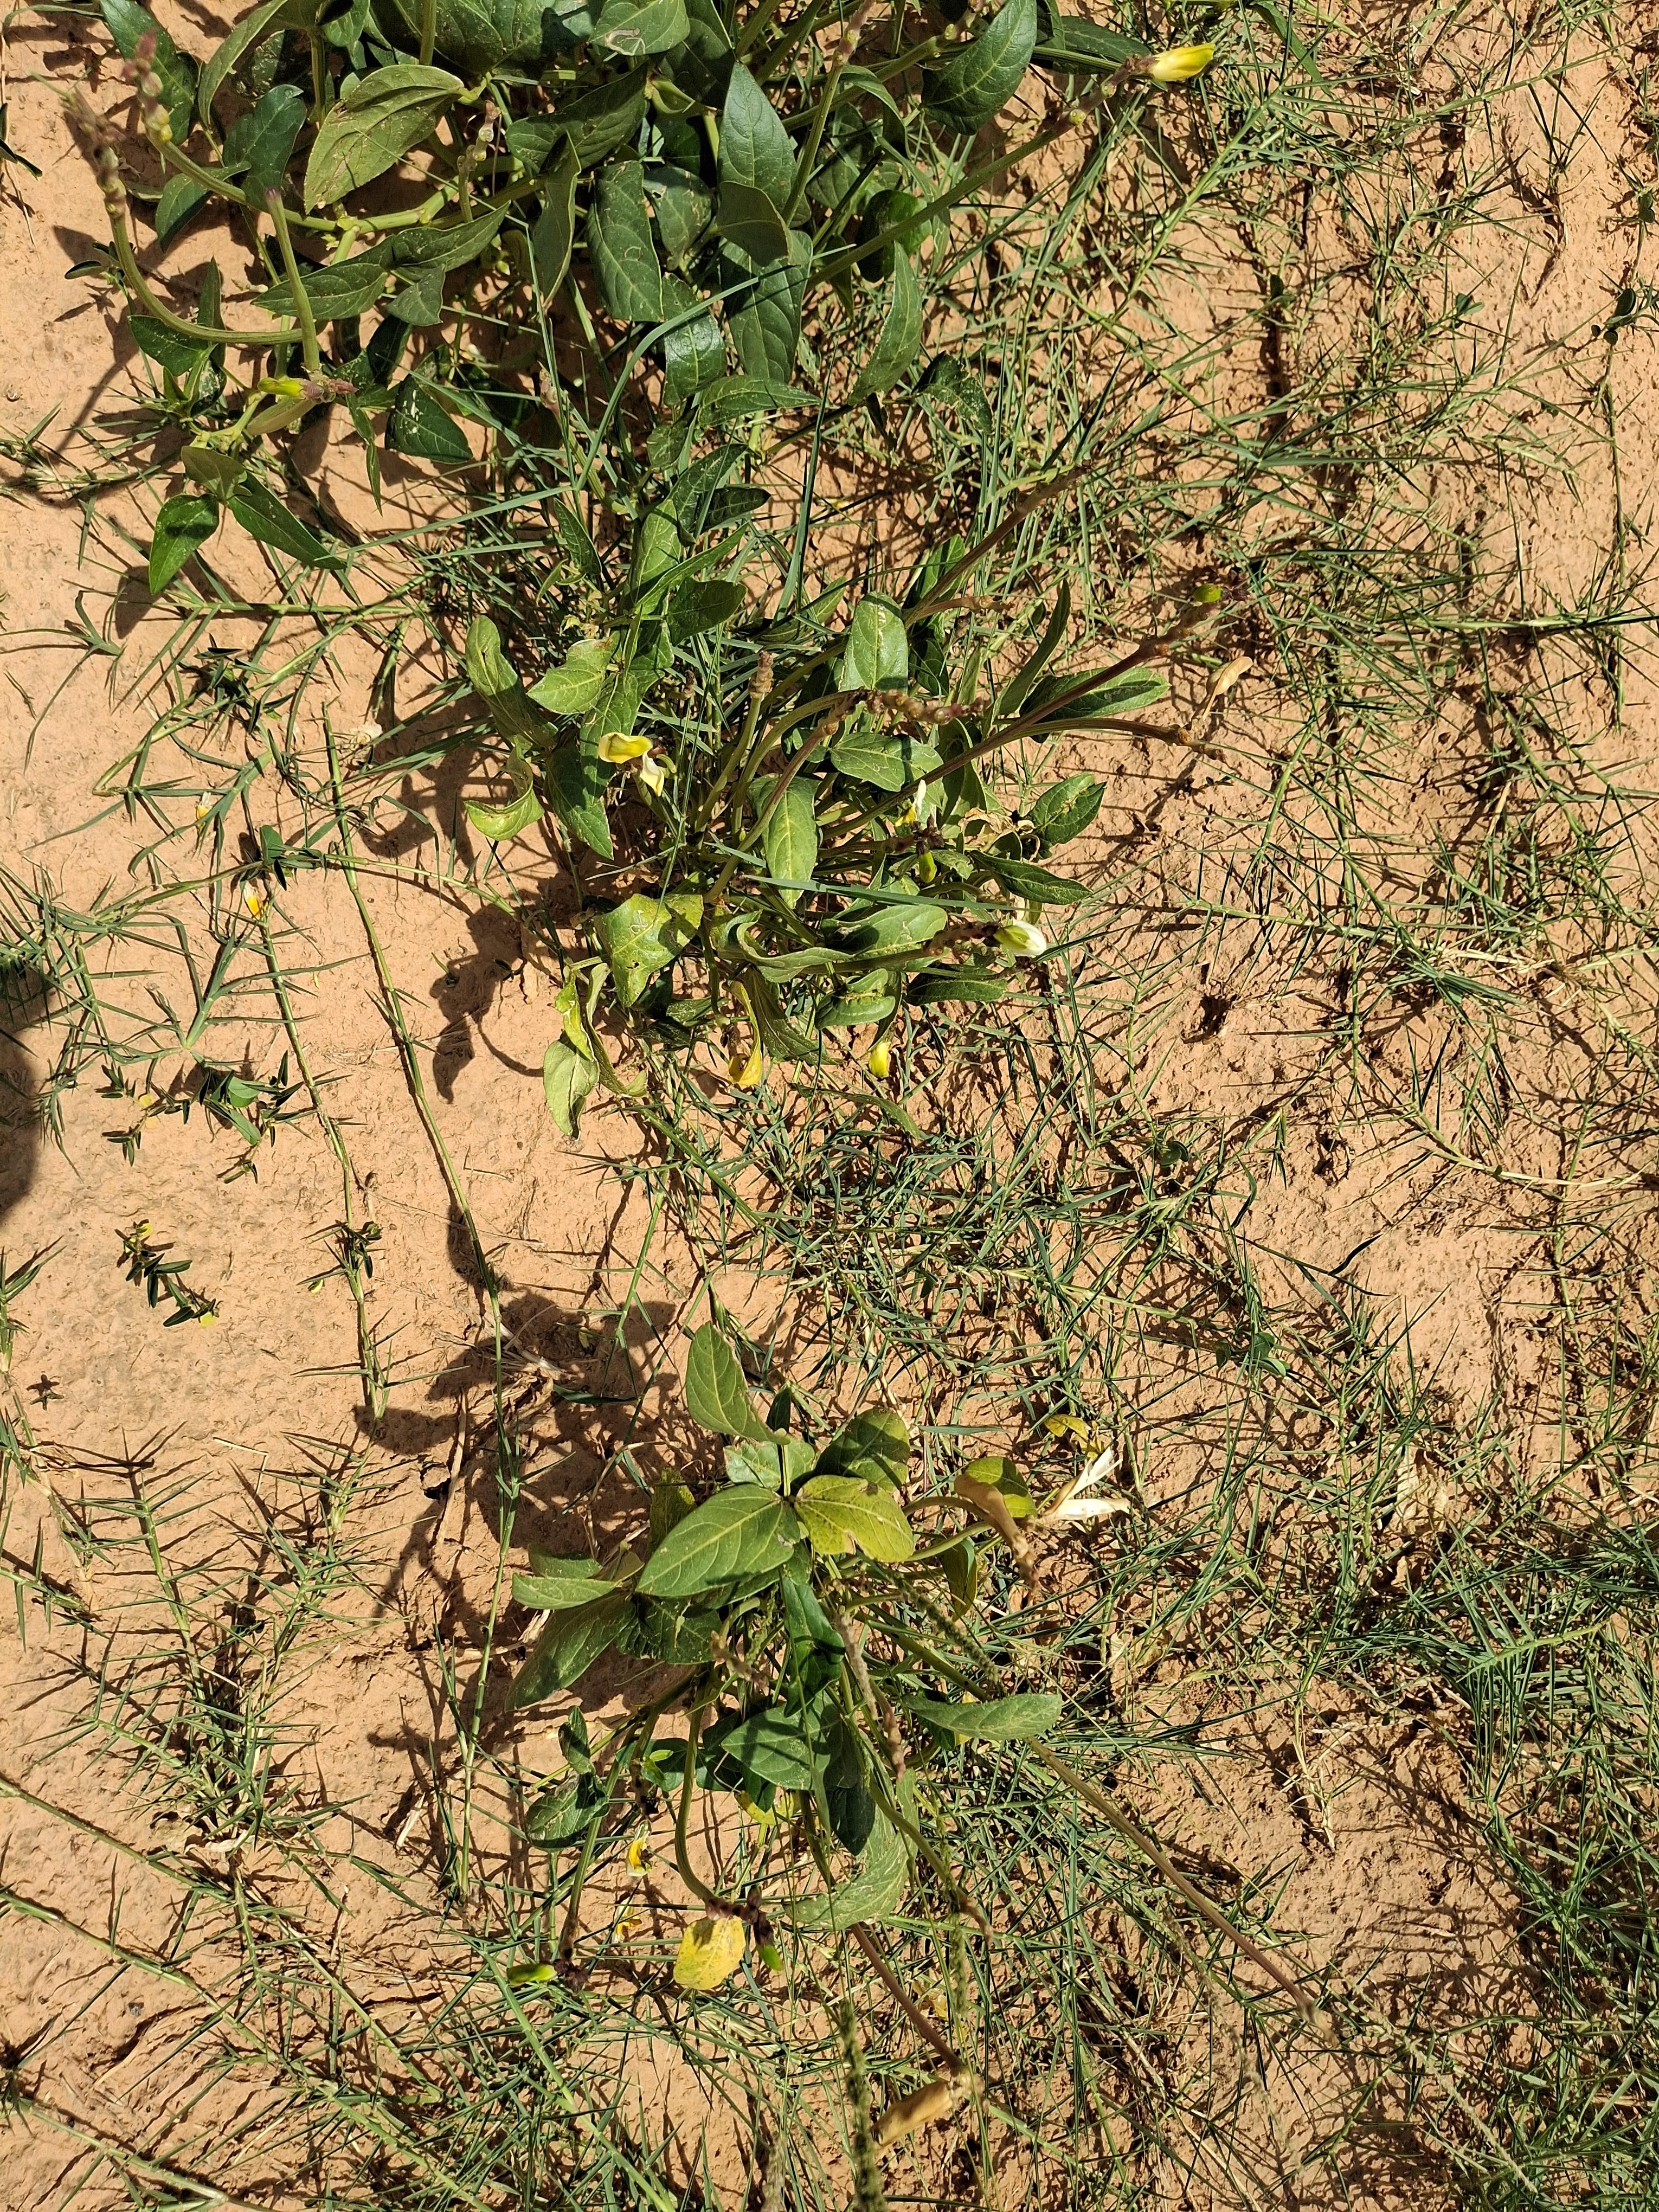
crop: cowpea
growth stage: harvest maturity
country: Nigeria
